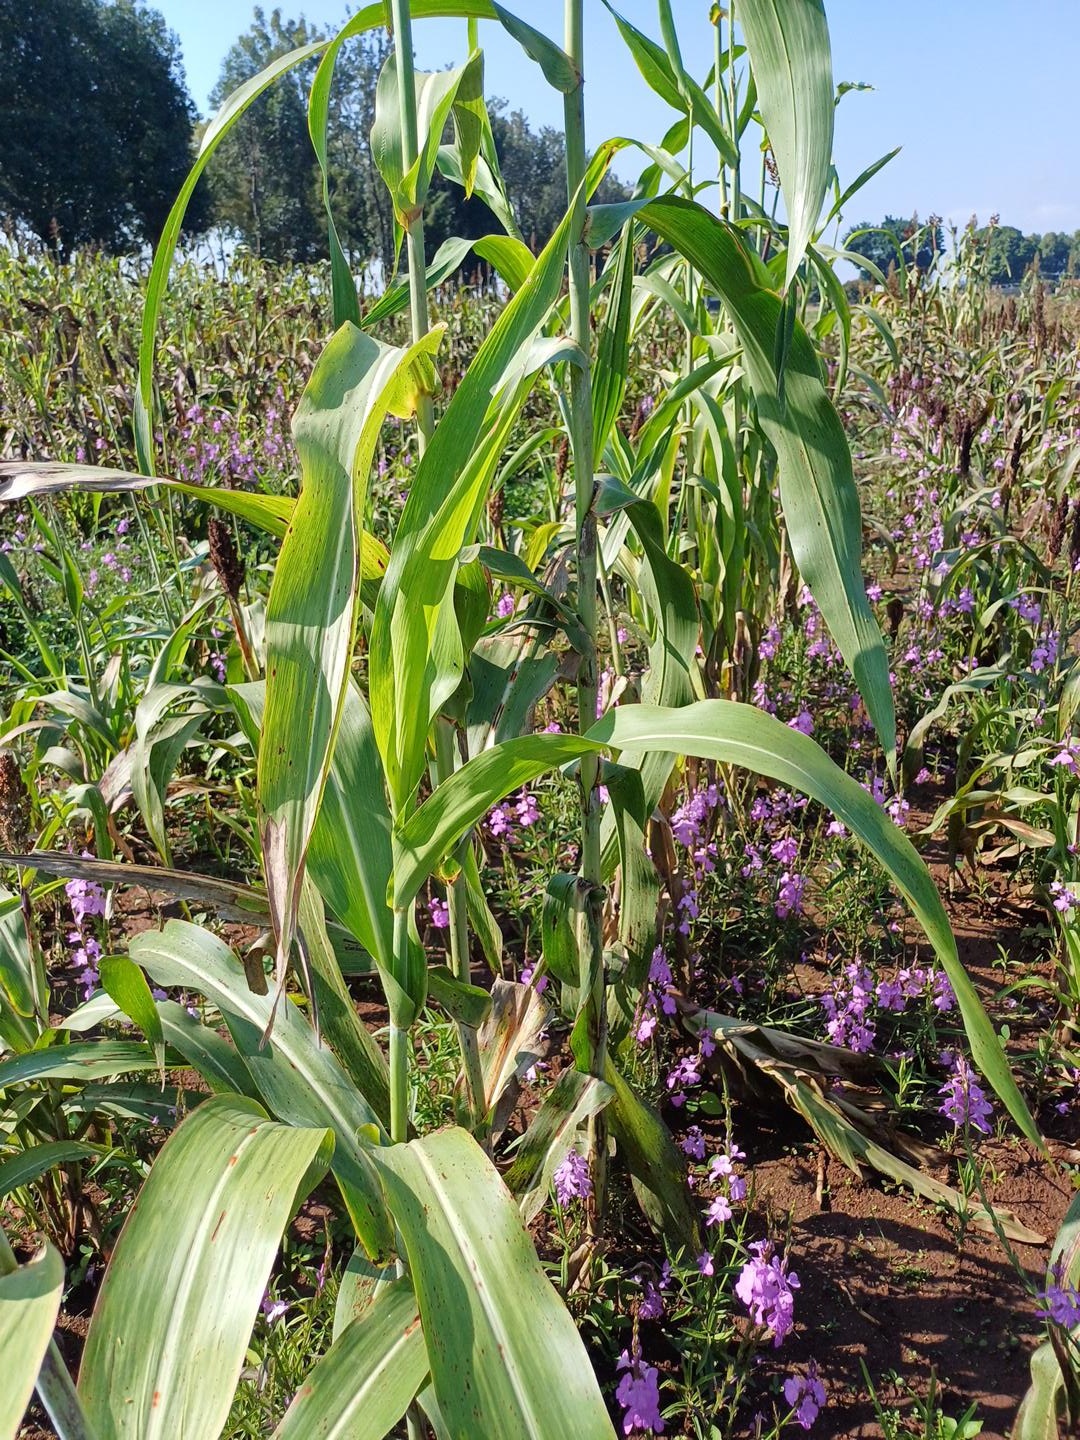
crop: sorghum
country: Kenya
